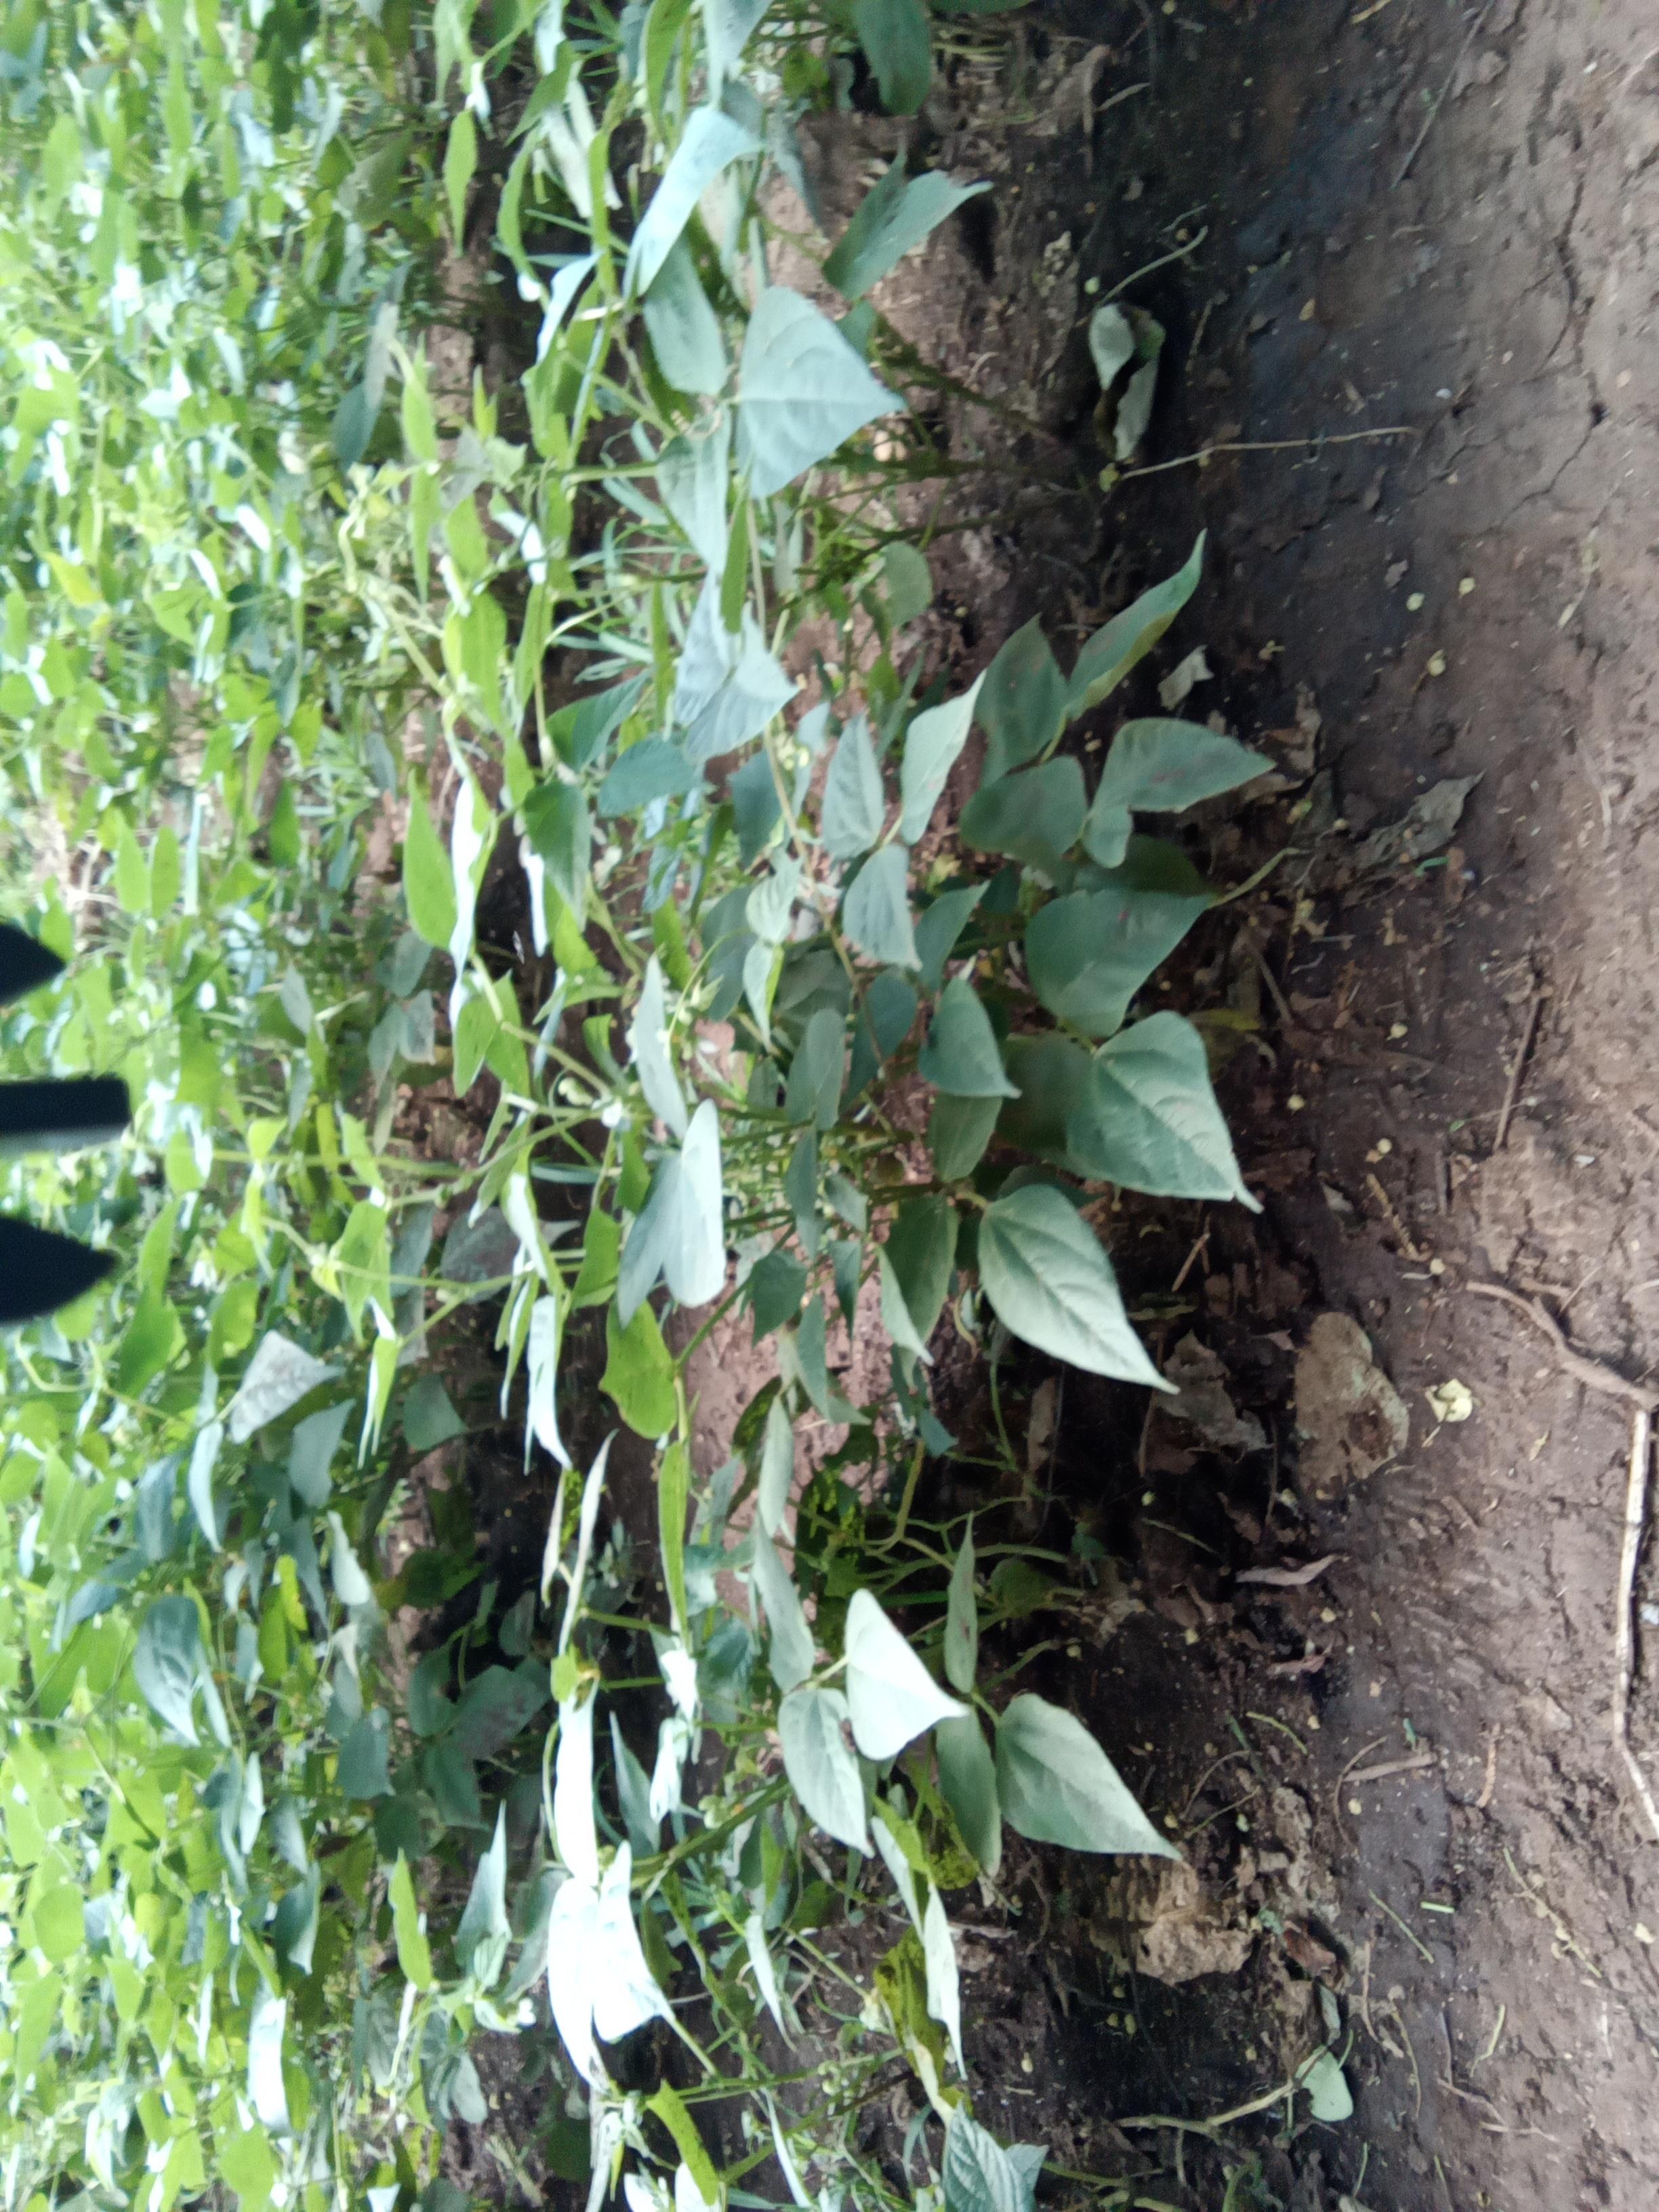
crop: common bean
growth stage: vegetative
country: Kenya
